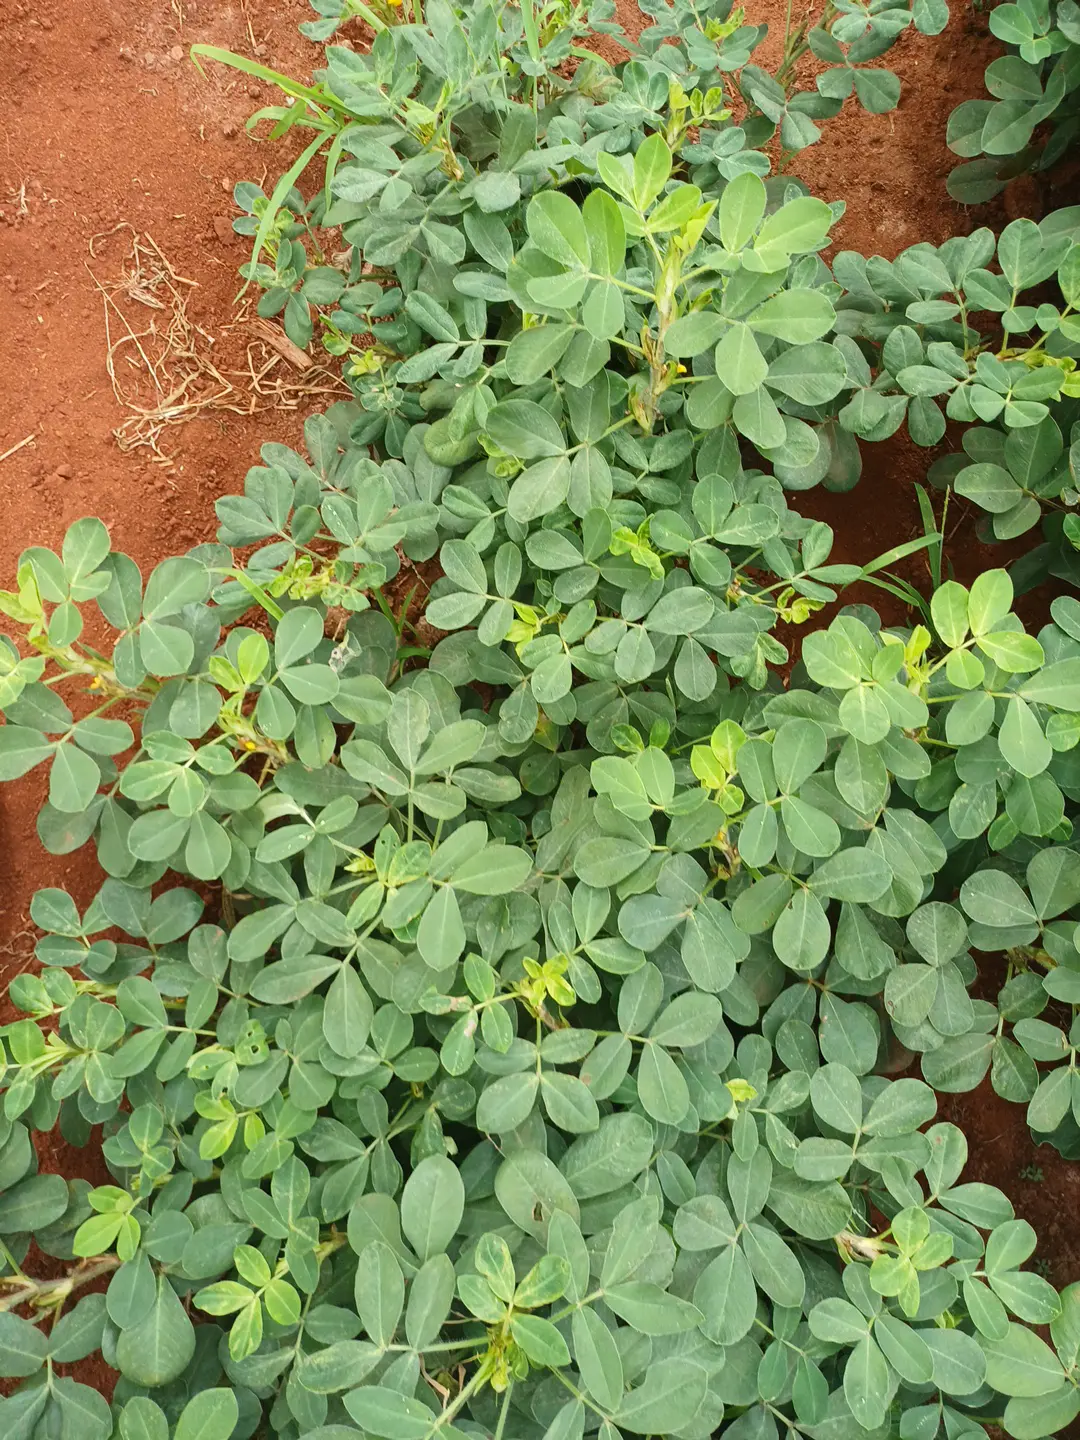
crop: groundnut
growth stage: pegging
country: Kenya
